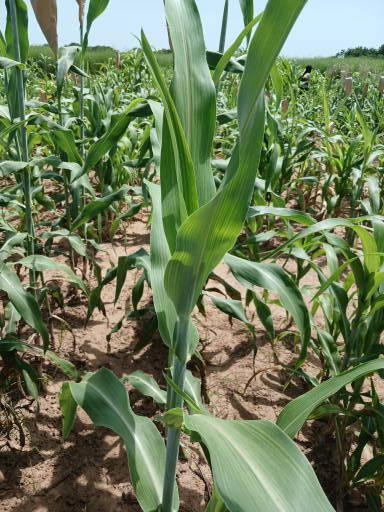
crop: sorghum
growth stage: vegetative
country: Senegal
